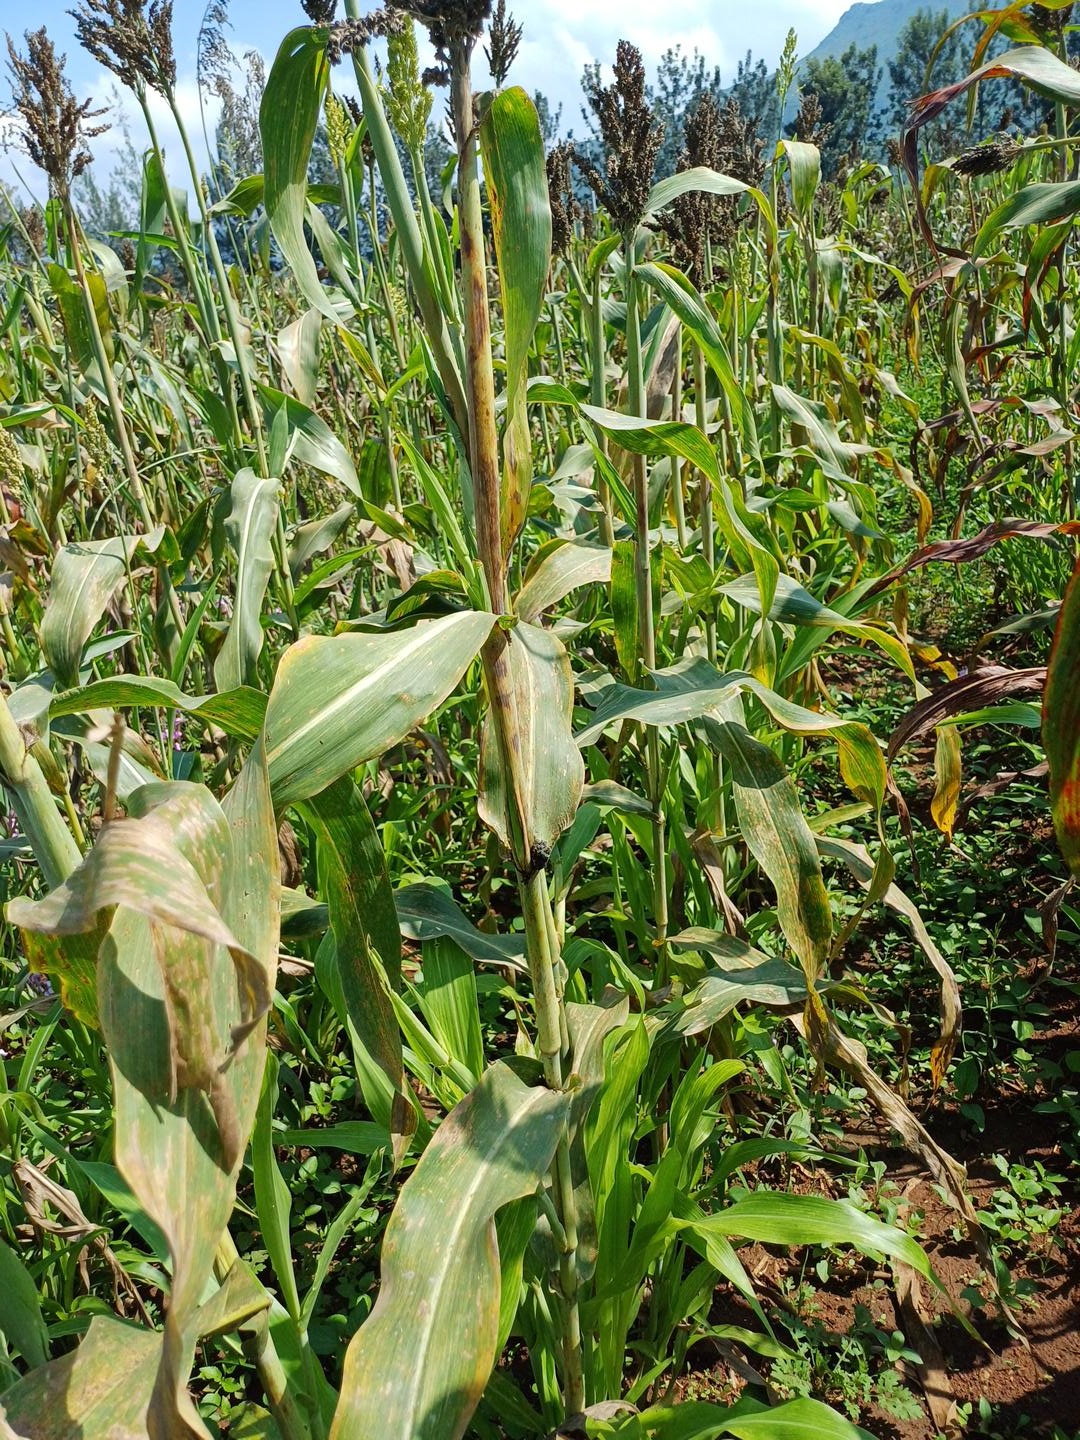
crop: sorghum
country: Kenya
